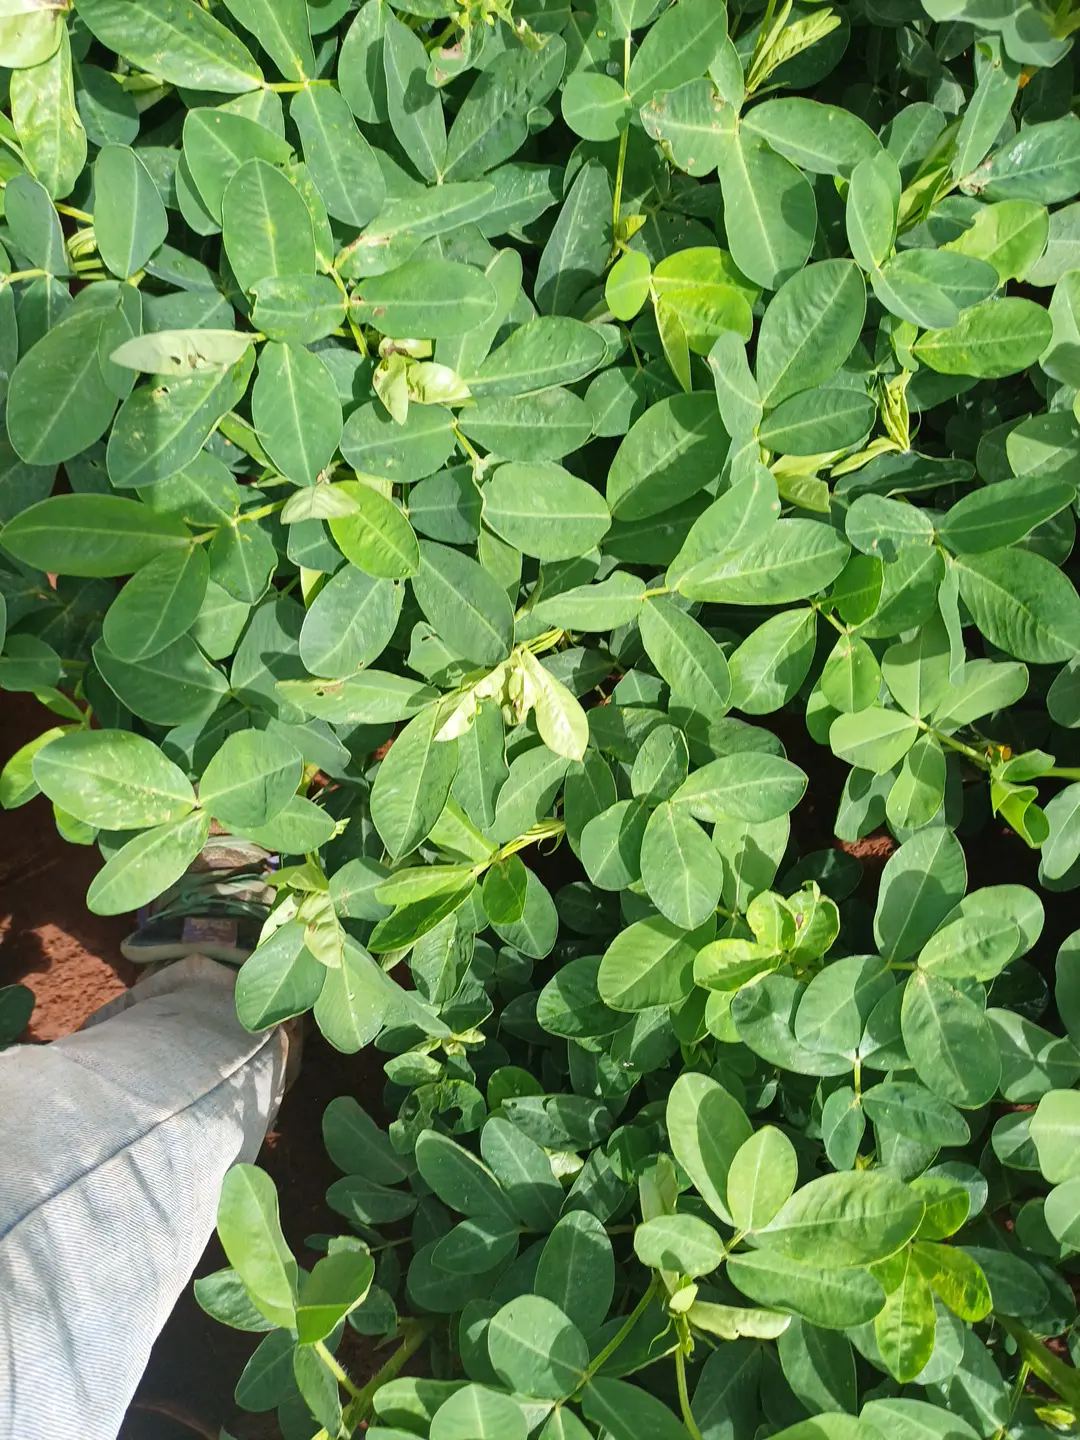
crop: groundnut
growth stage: flowering
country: Kenya
